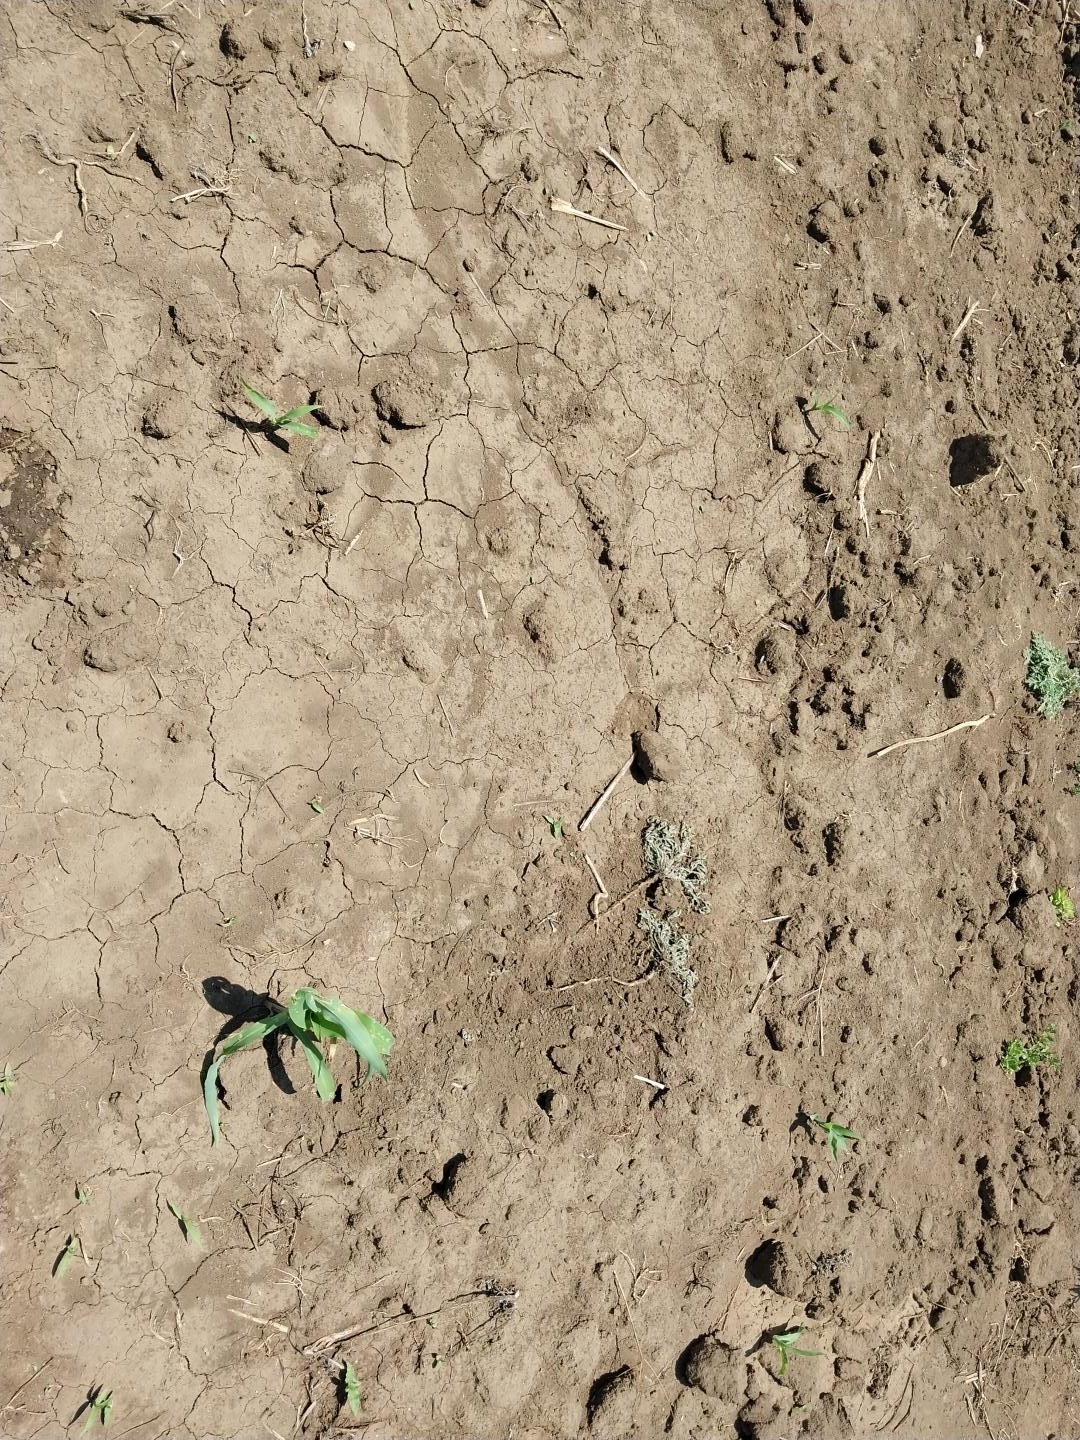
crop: maize
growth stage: vegetative
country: Tanzania
